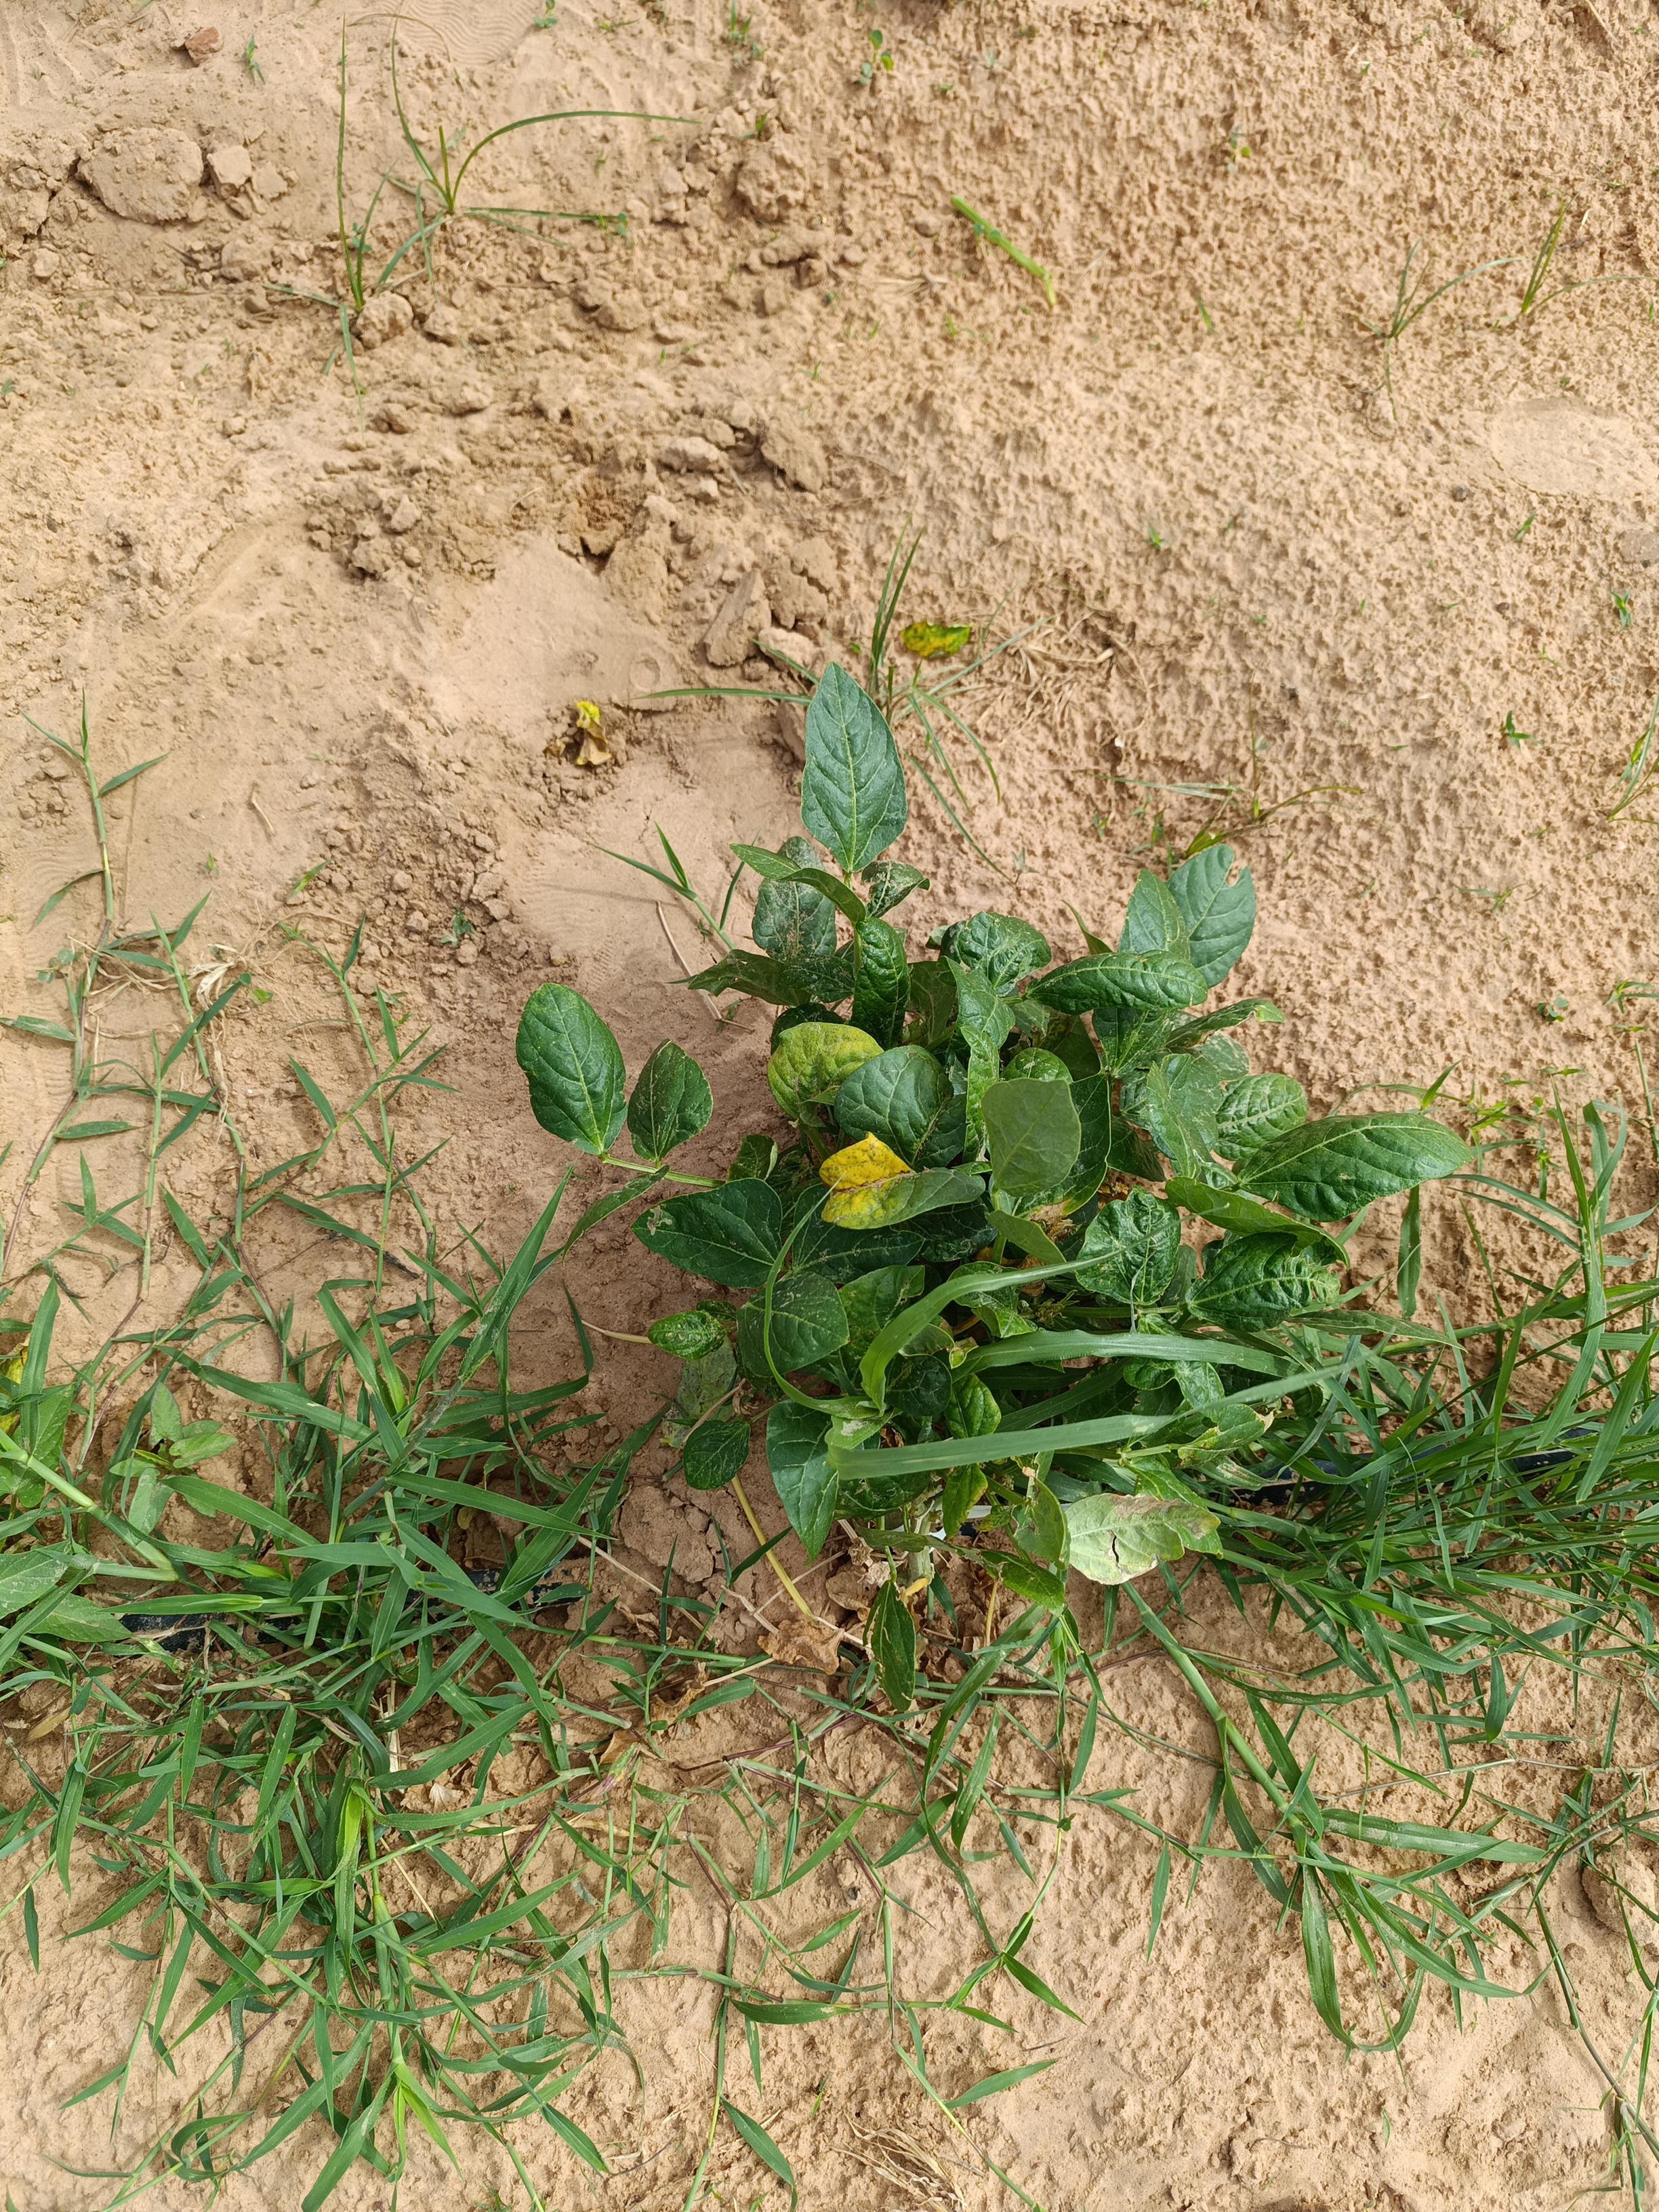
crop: cowpea
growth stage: vegetative
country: Nigeria
